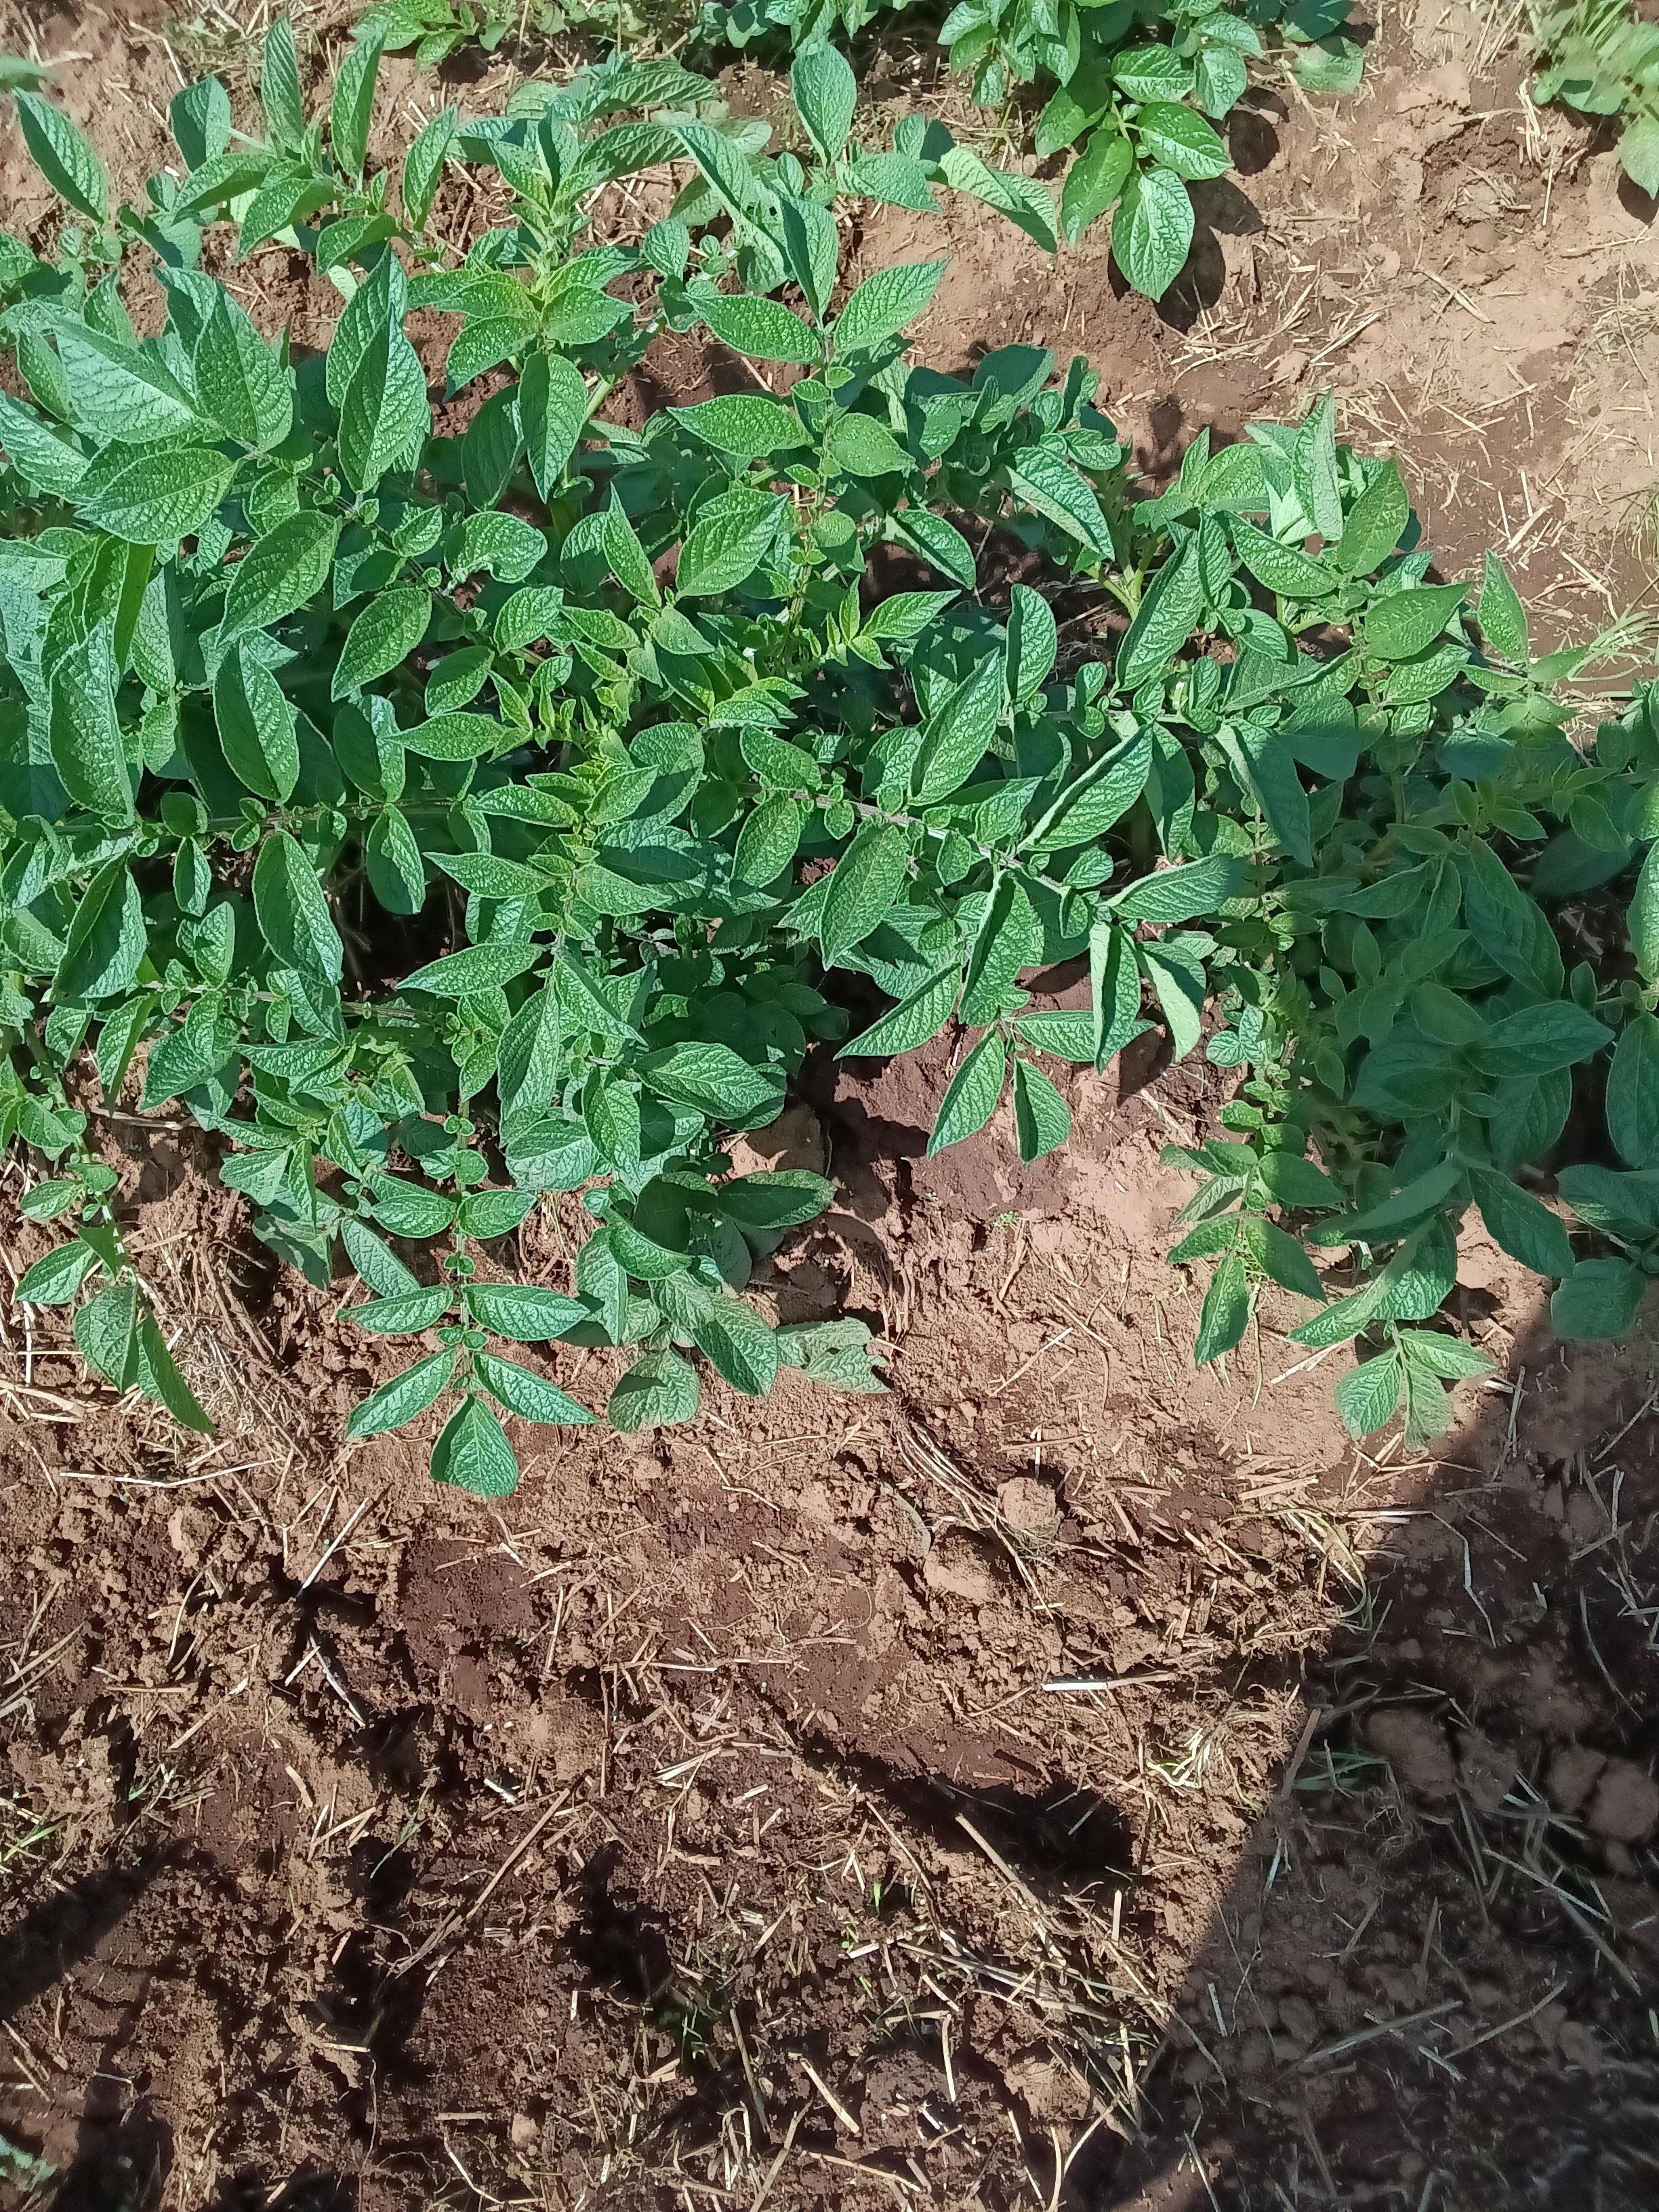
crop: potato
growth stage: vegetative
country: Kenya
